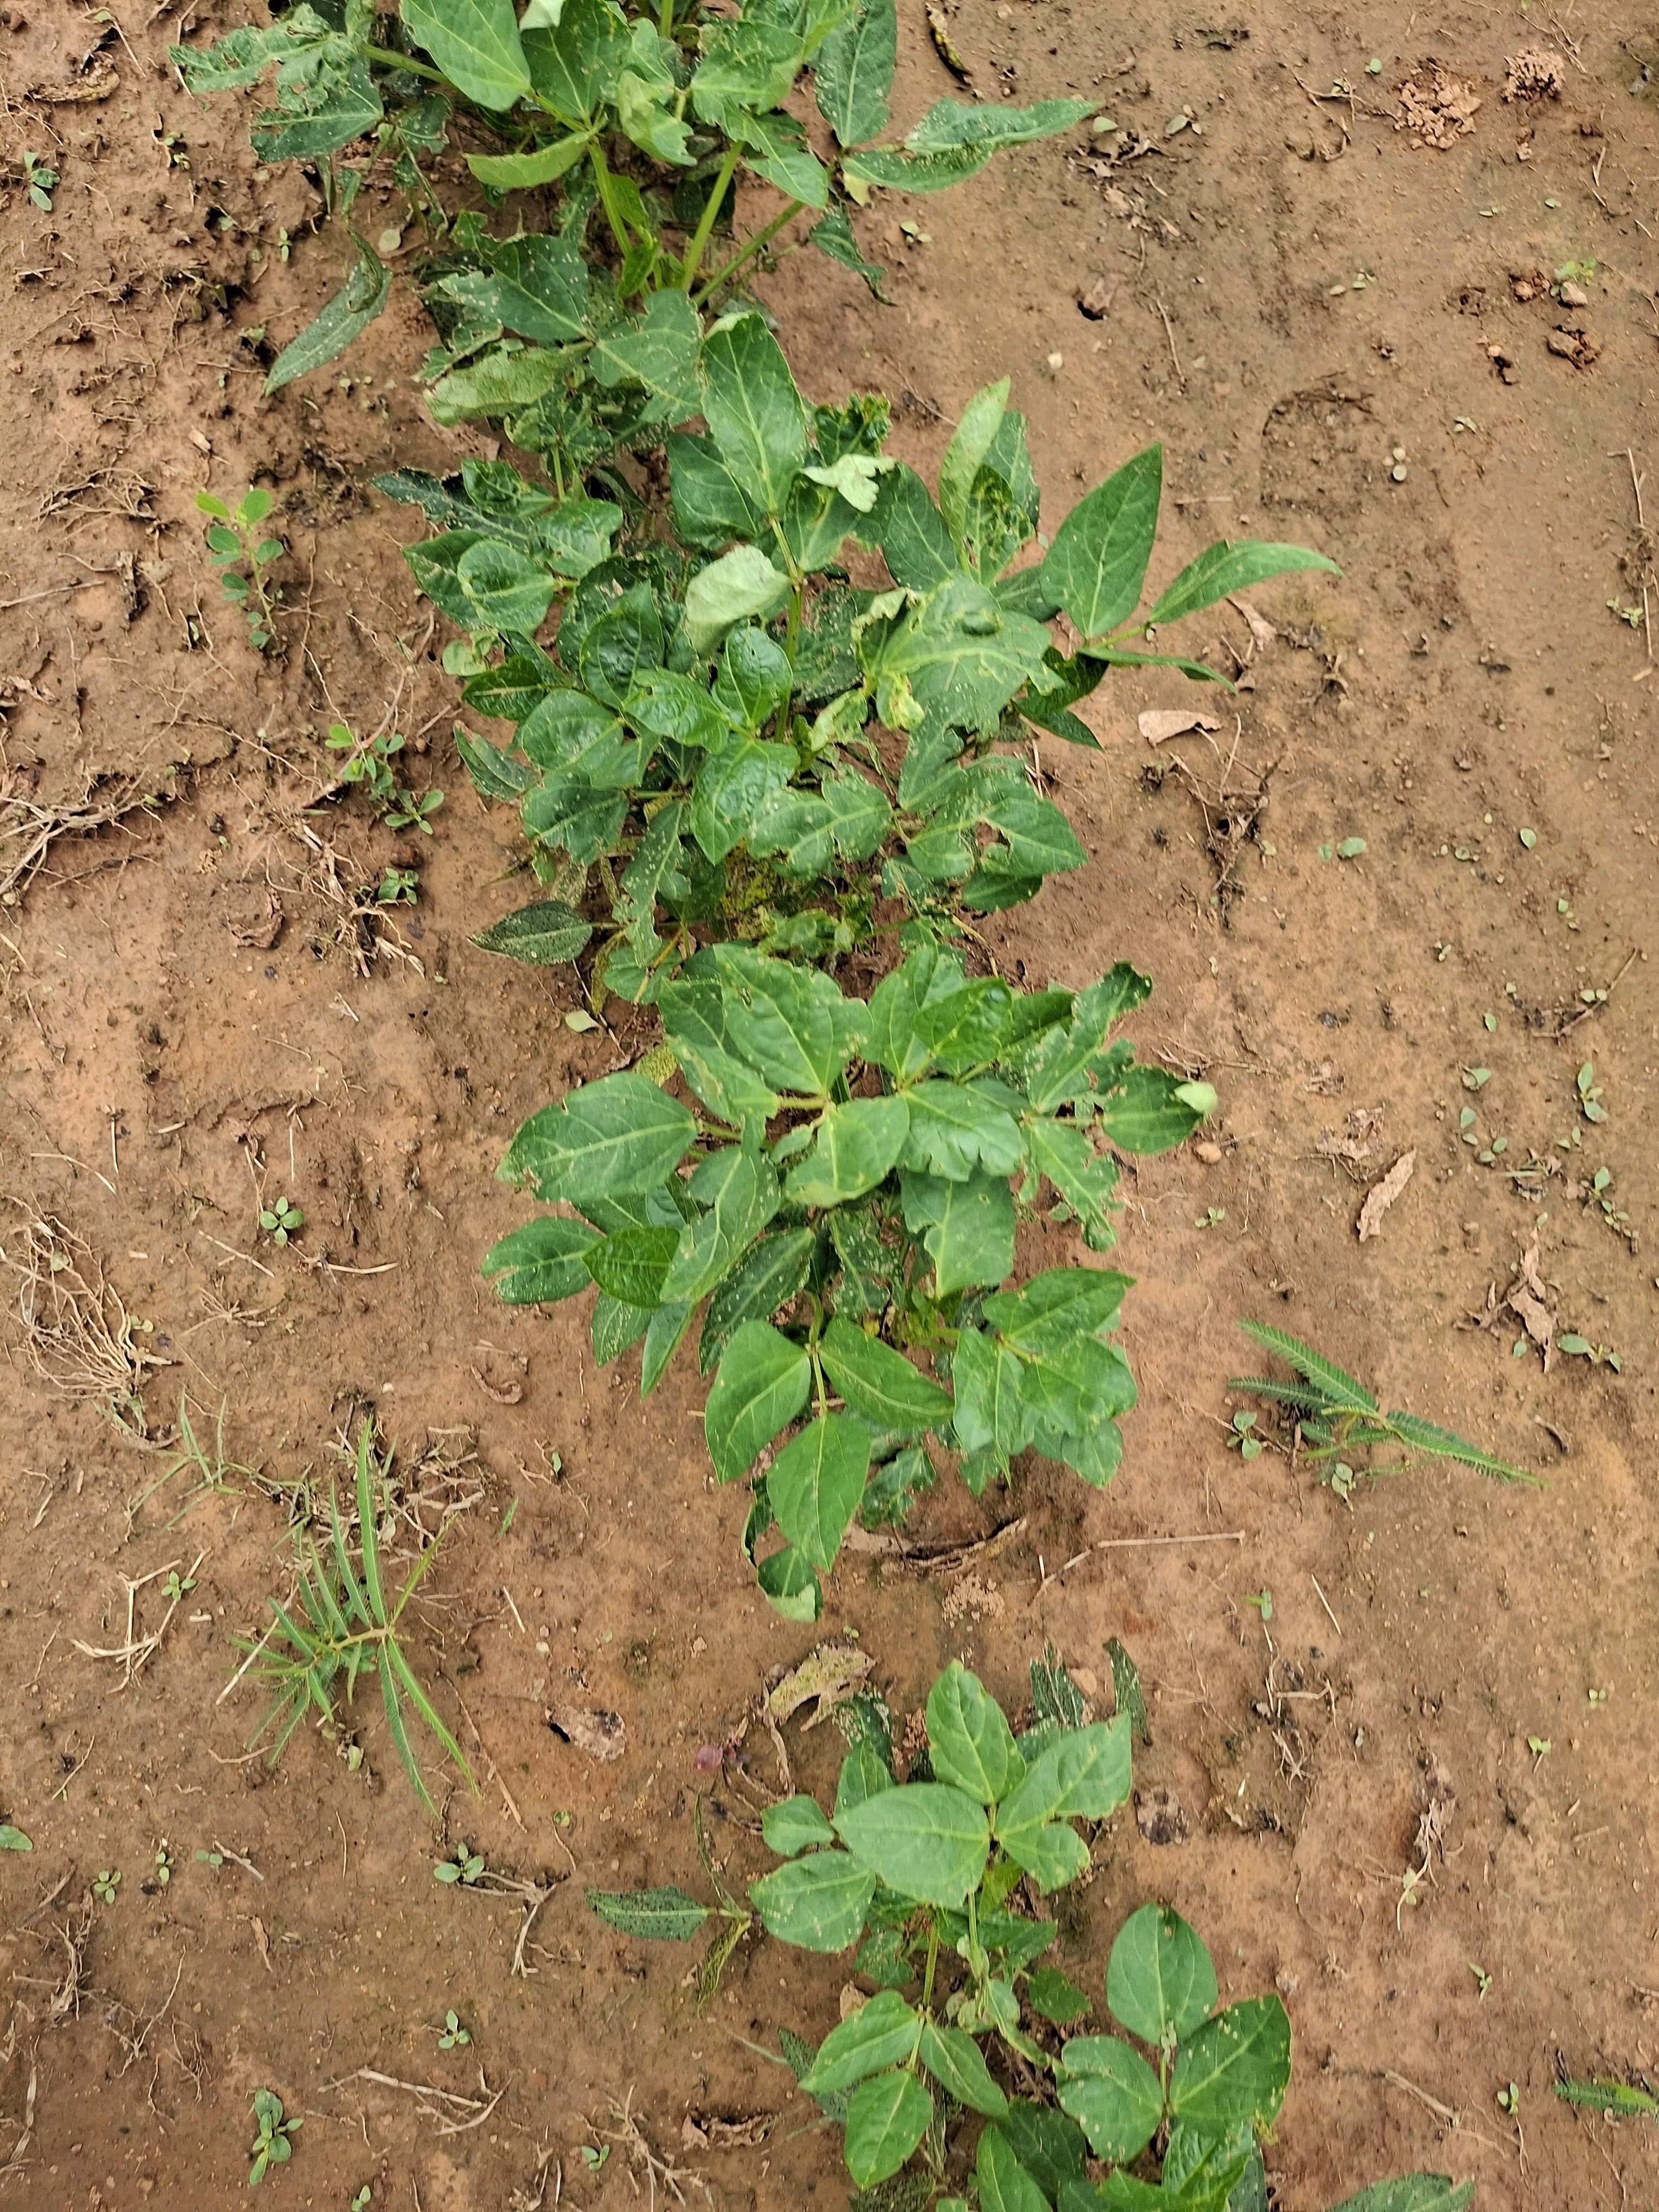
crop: cowpea
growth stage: vegetative
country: Nigeria
